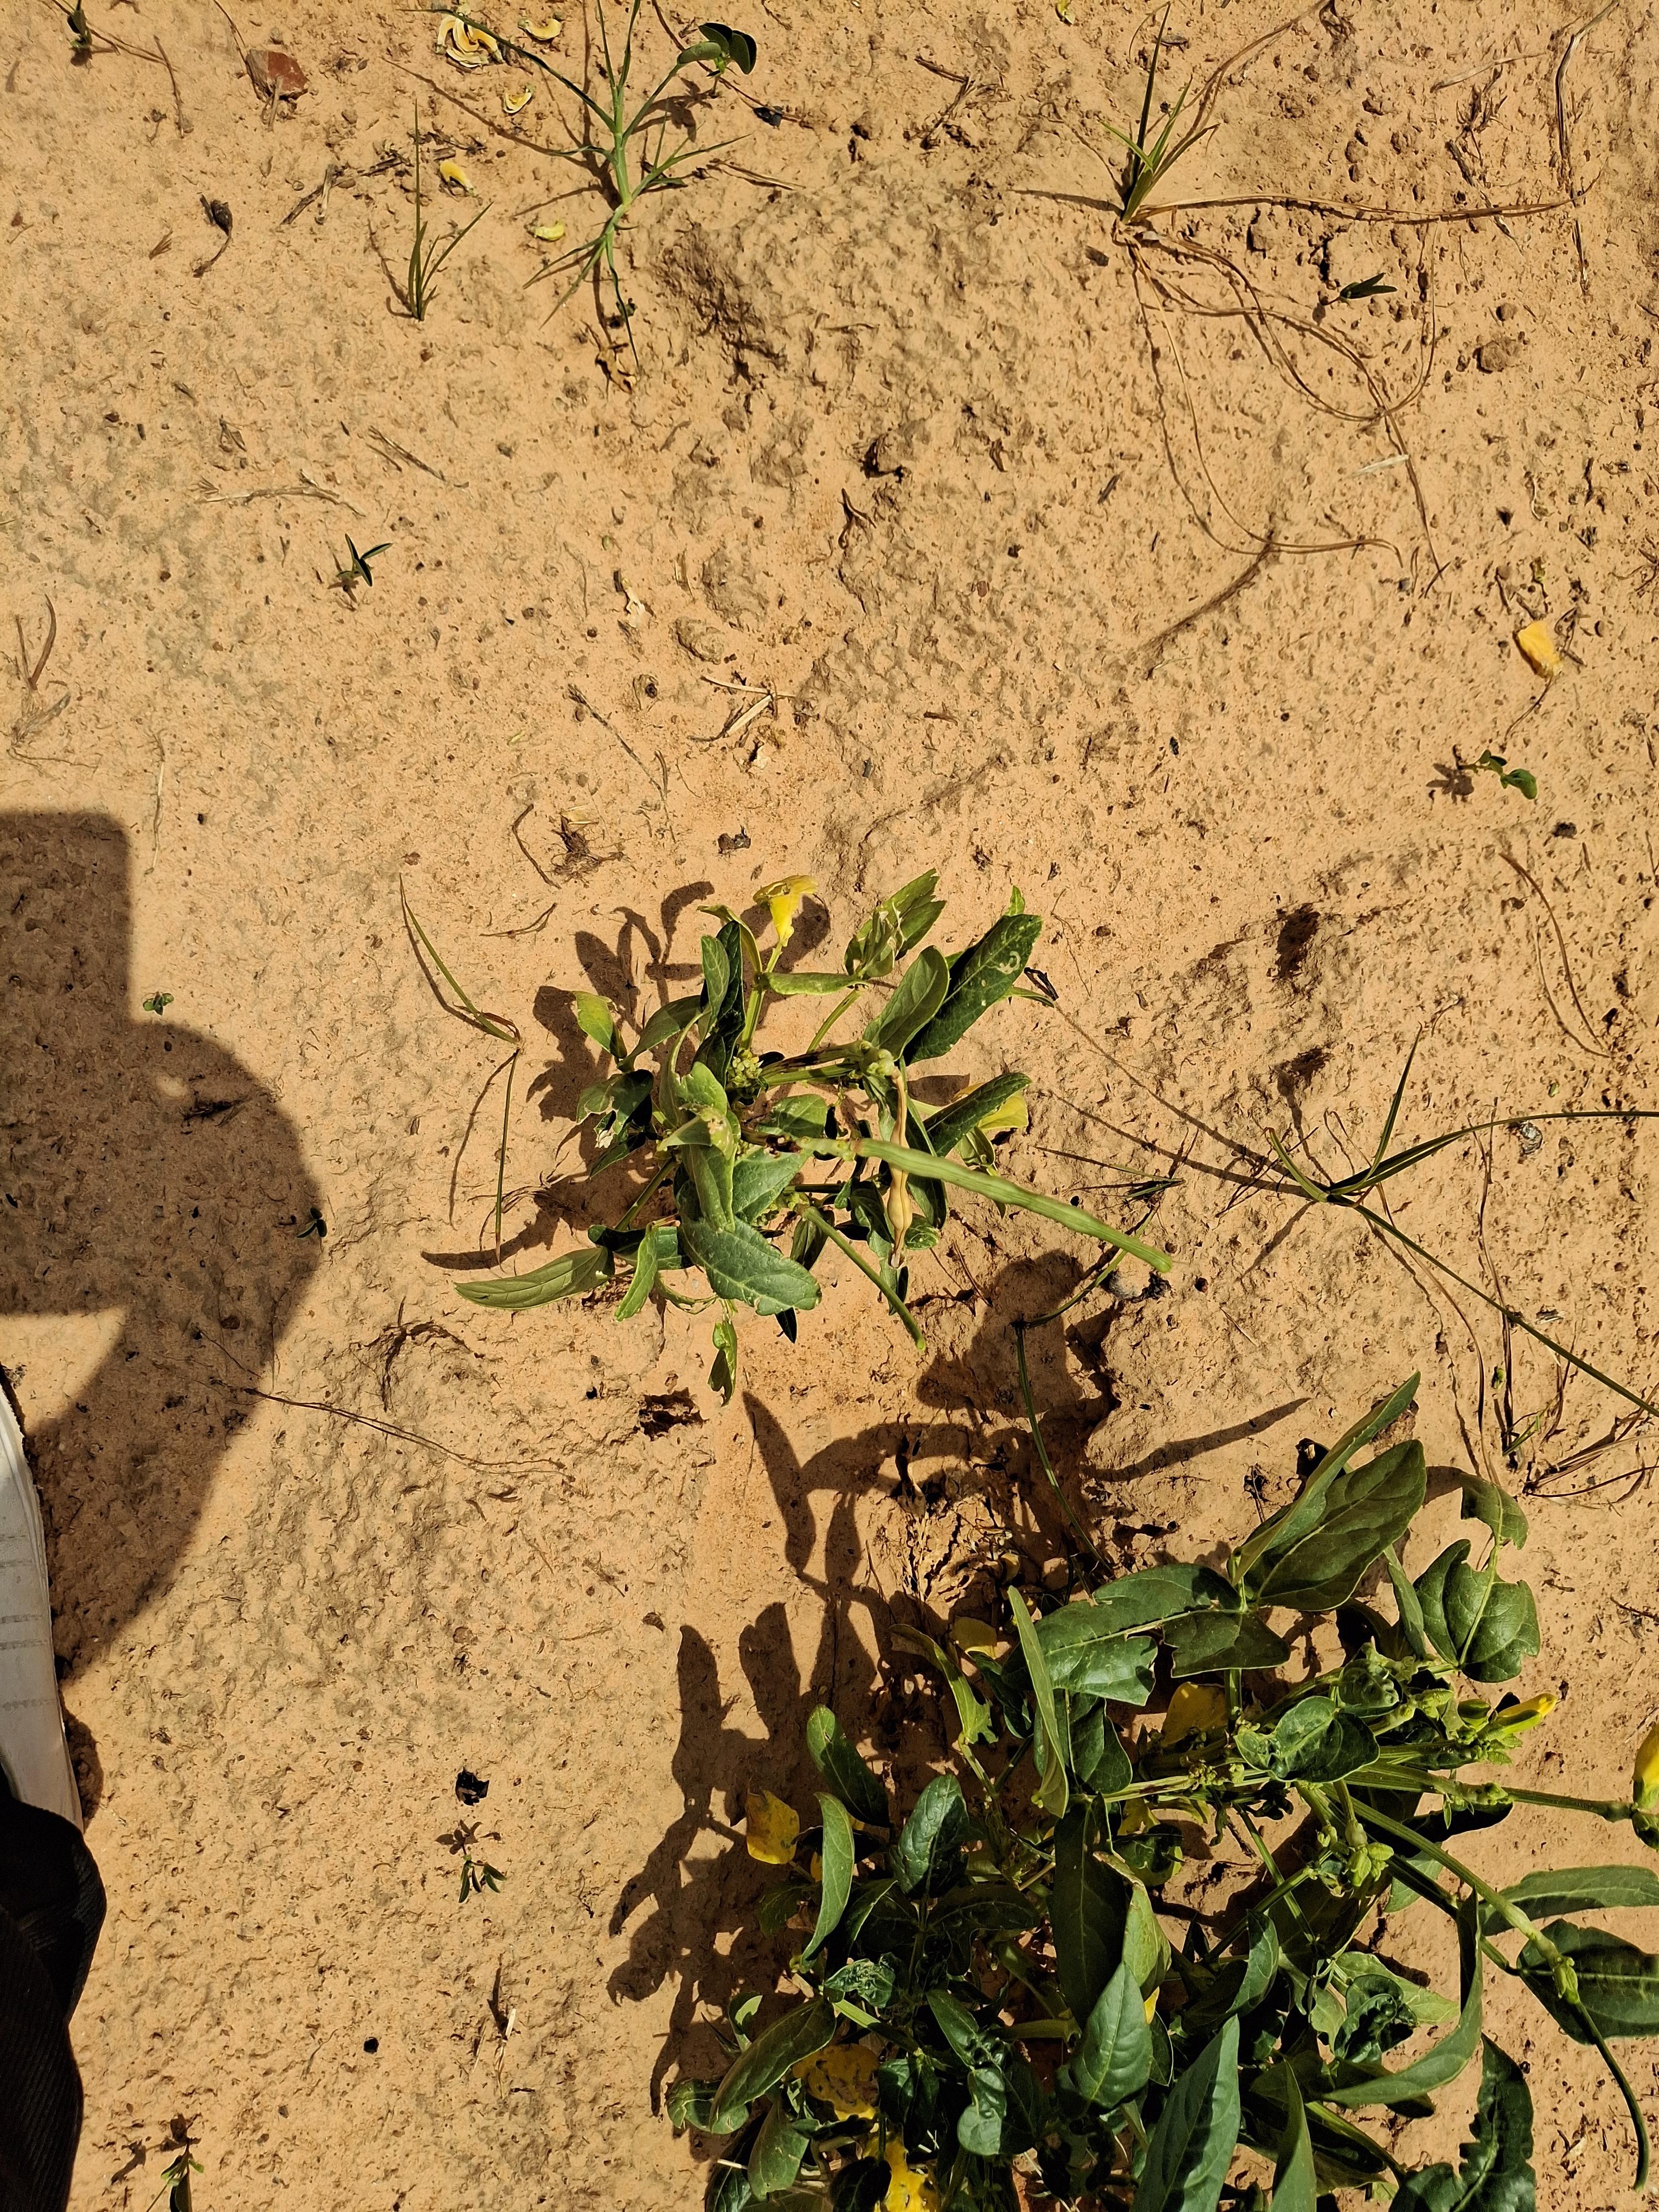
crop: cowpea
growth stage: harvest maturity
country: Nigeria
